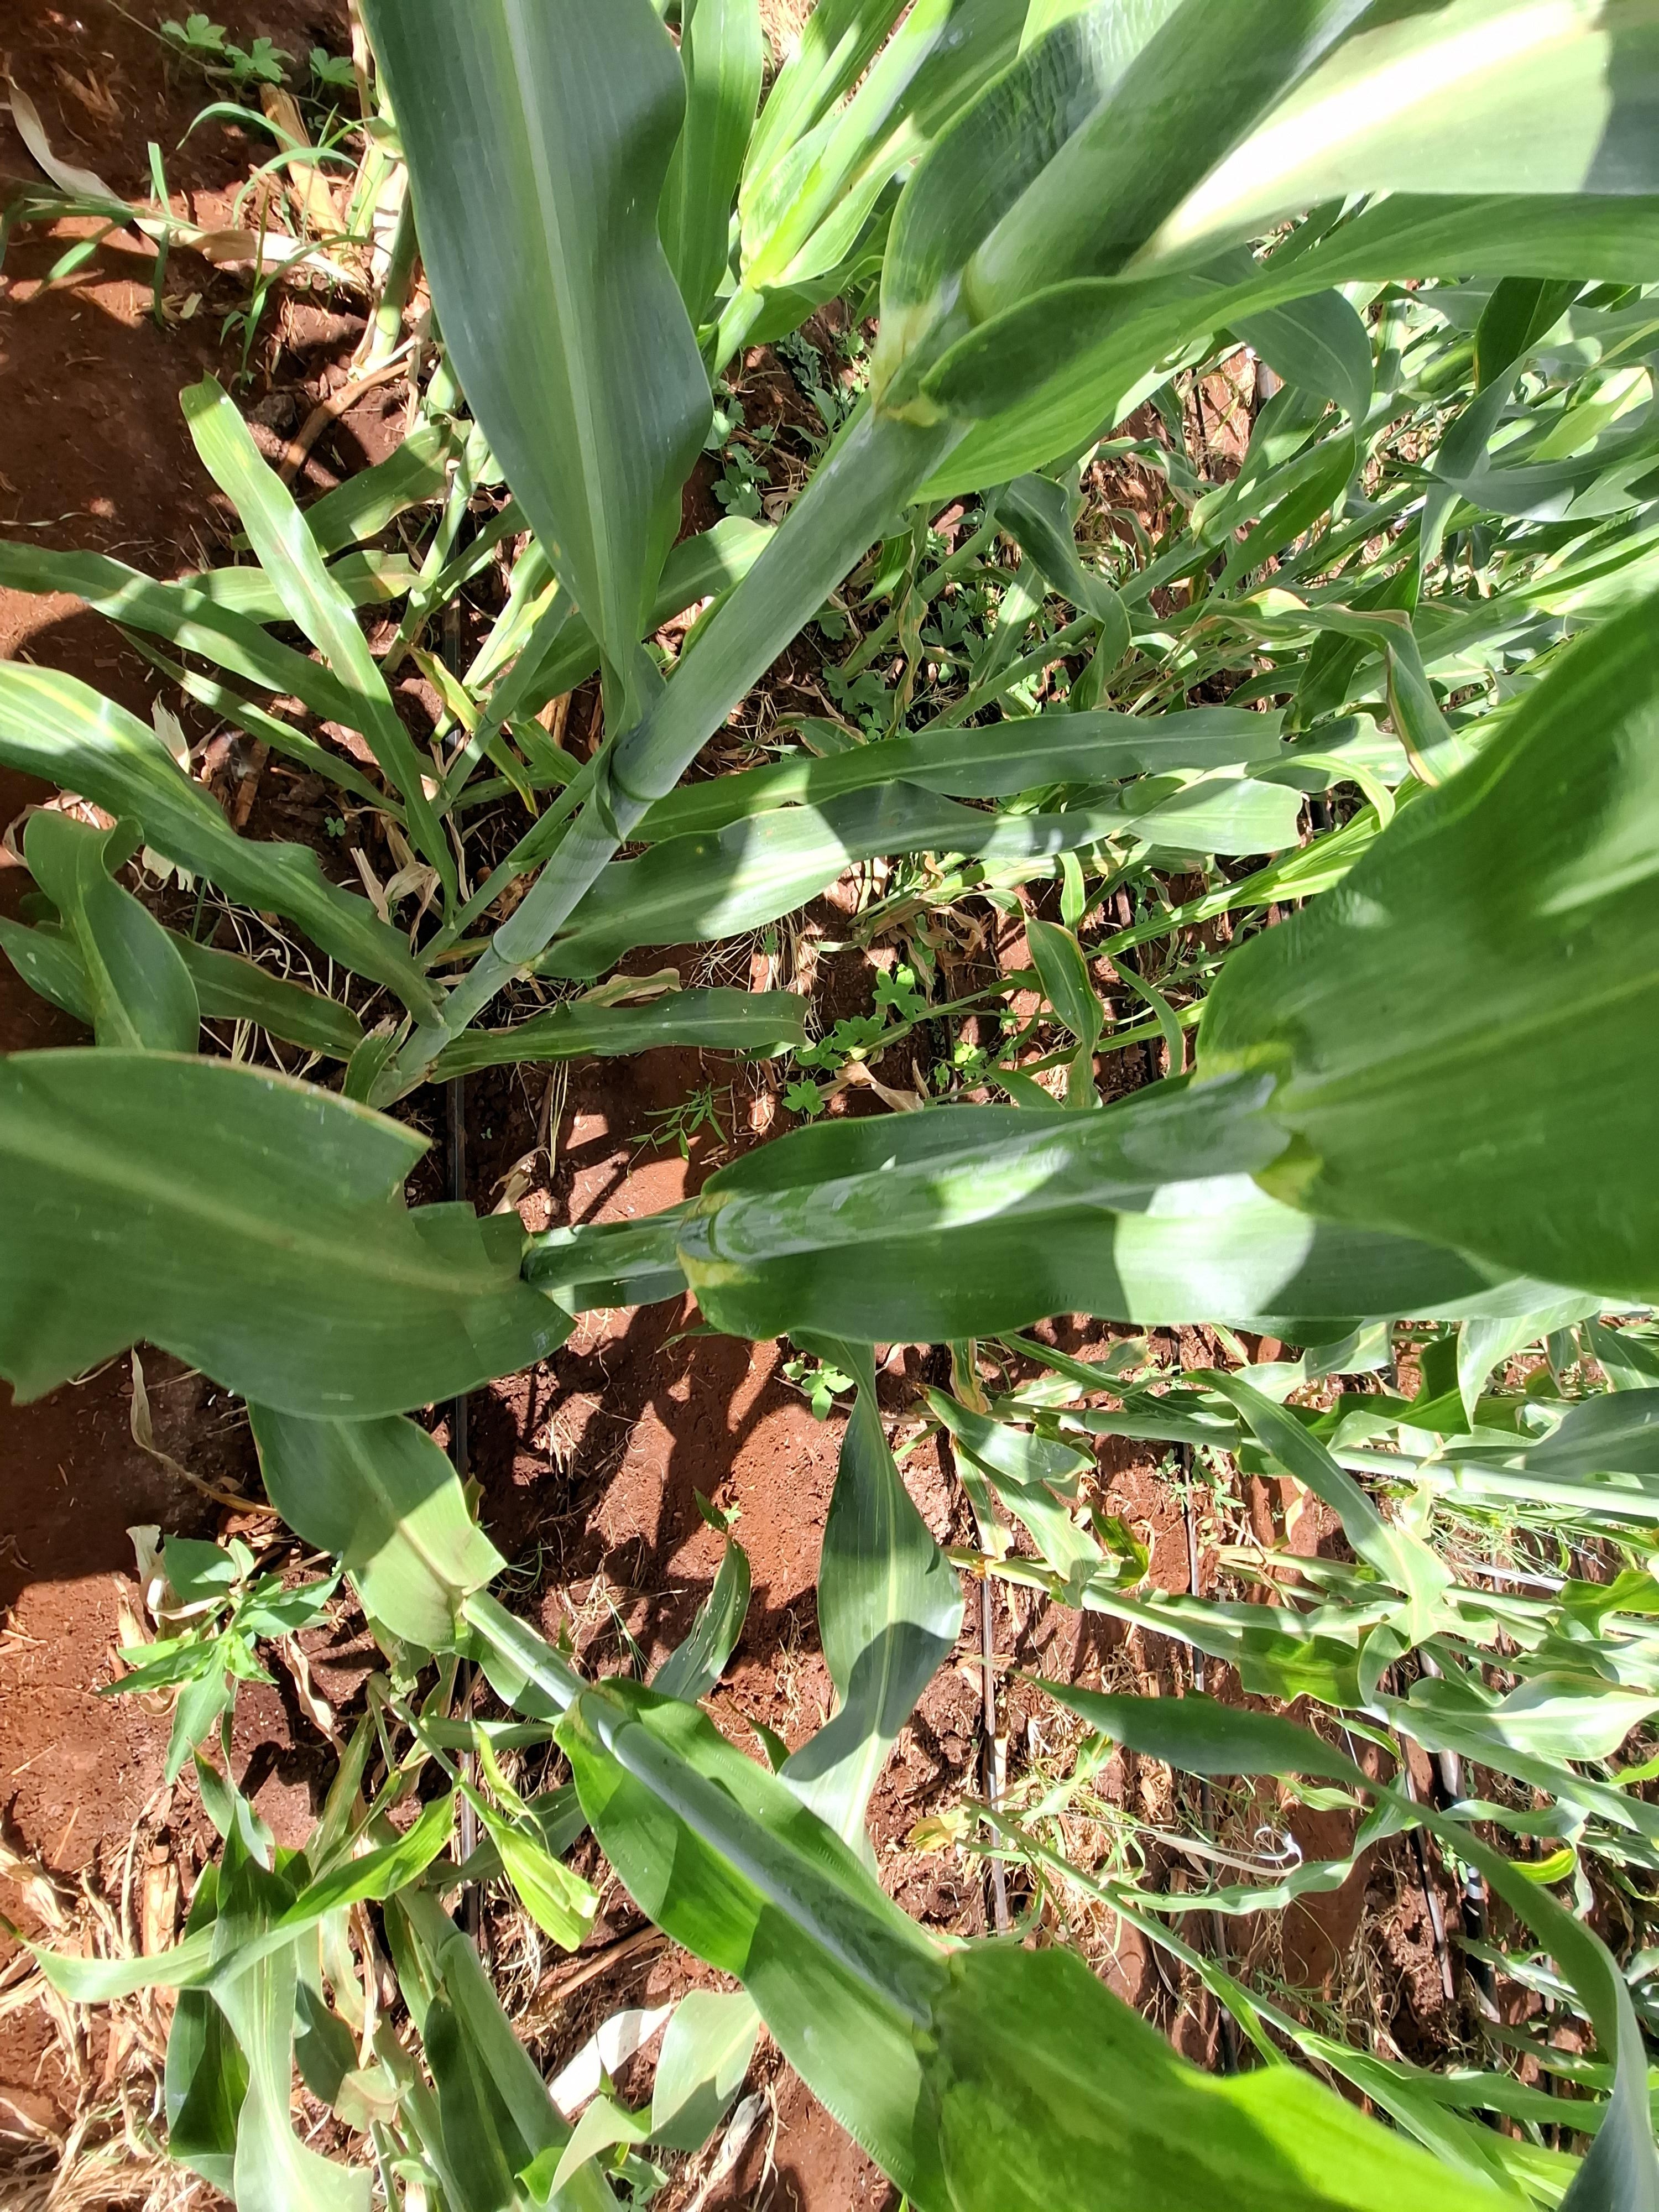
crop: sorghum
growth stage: vegetative
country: Kenya
